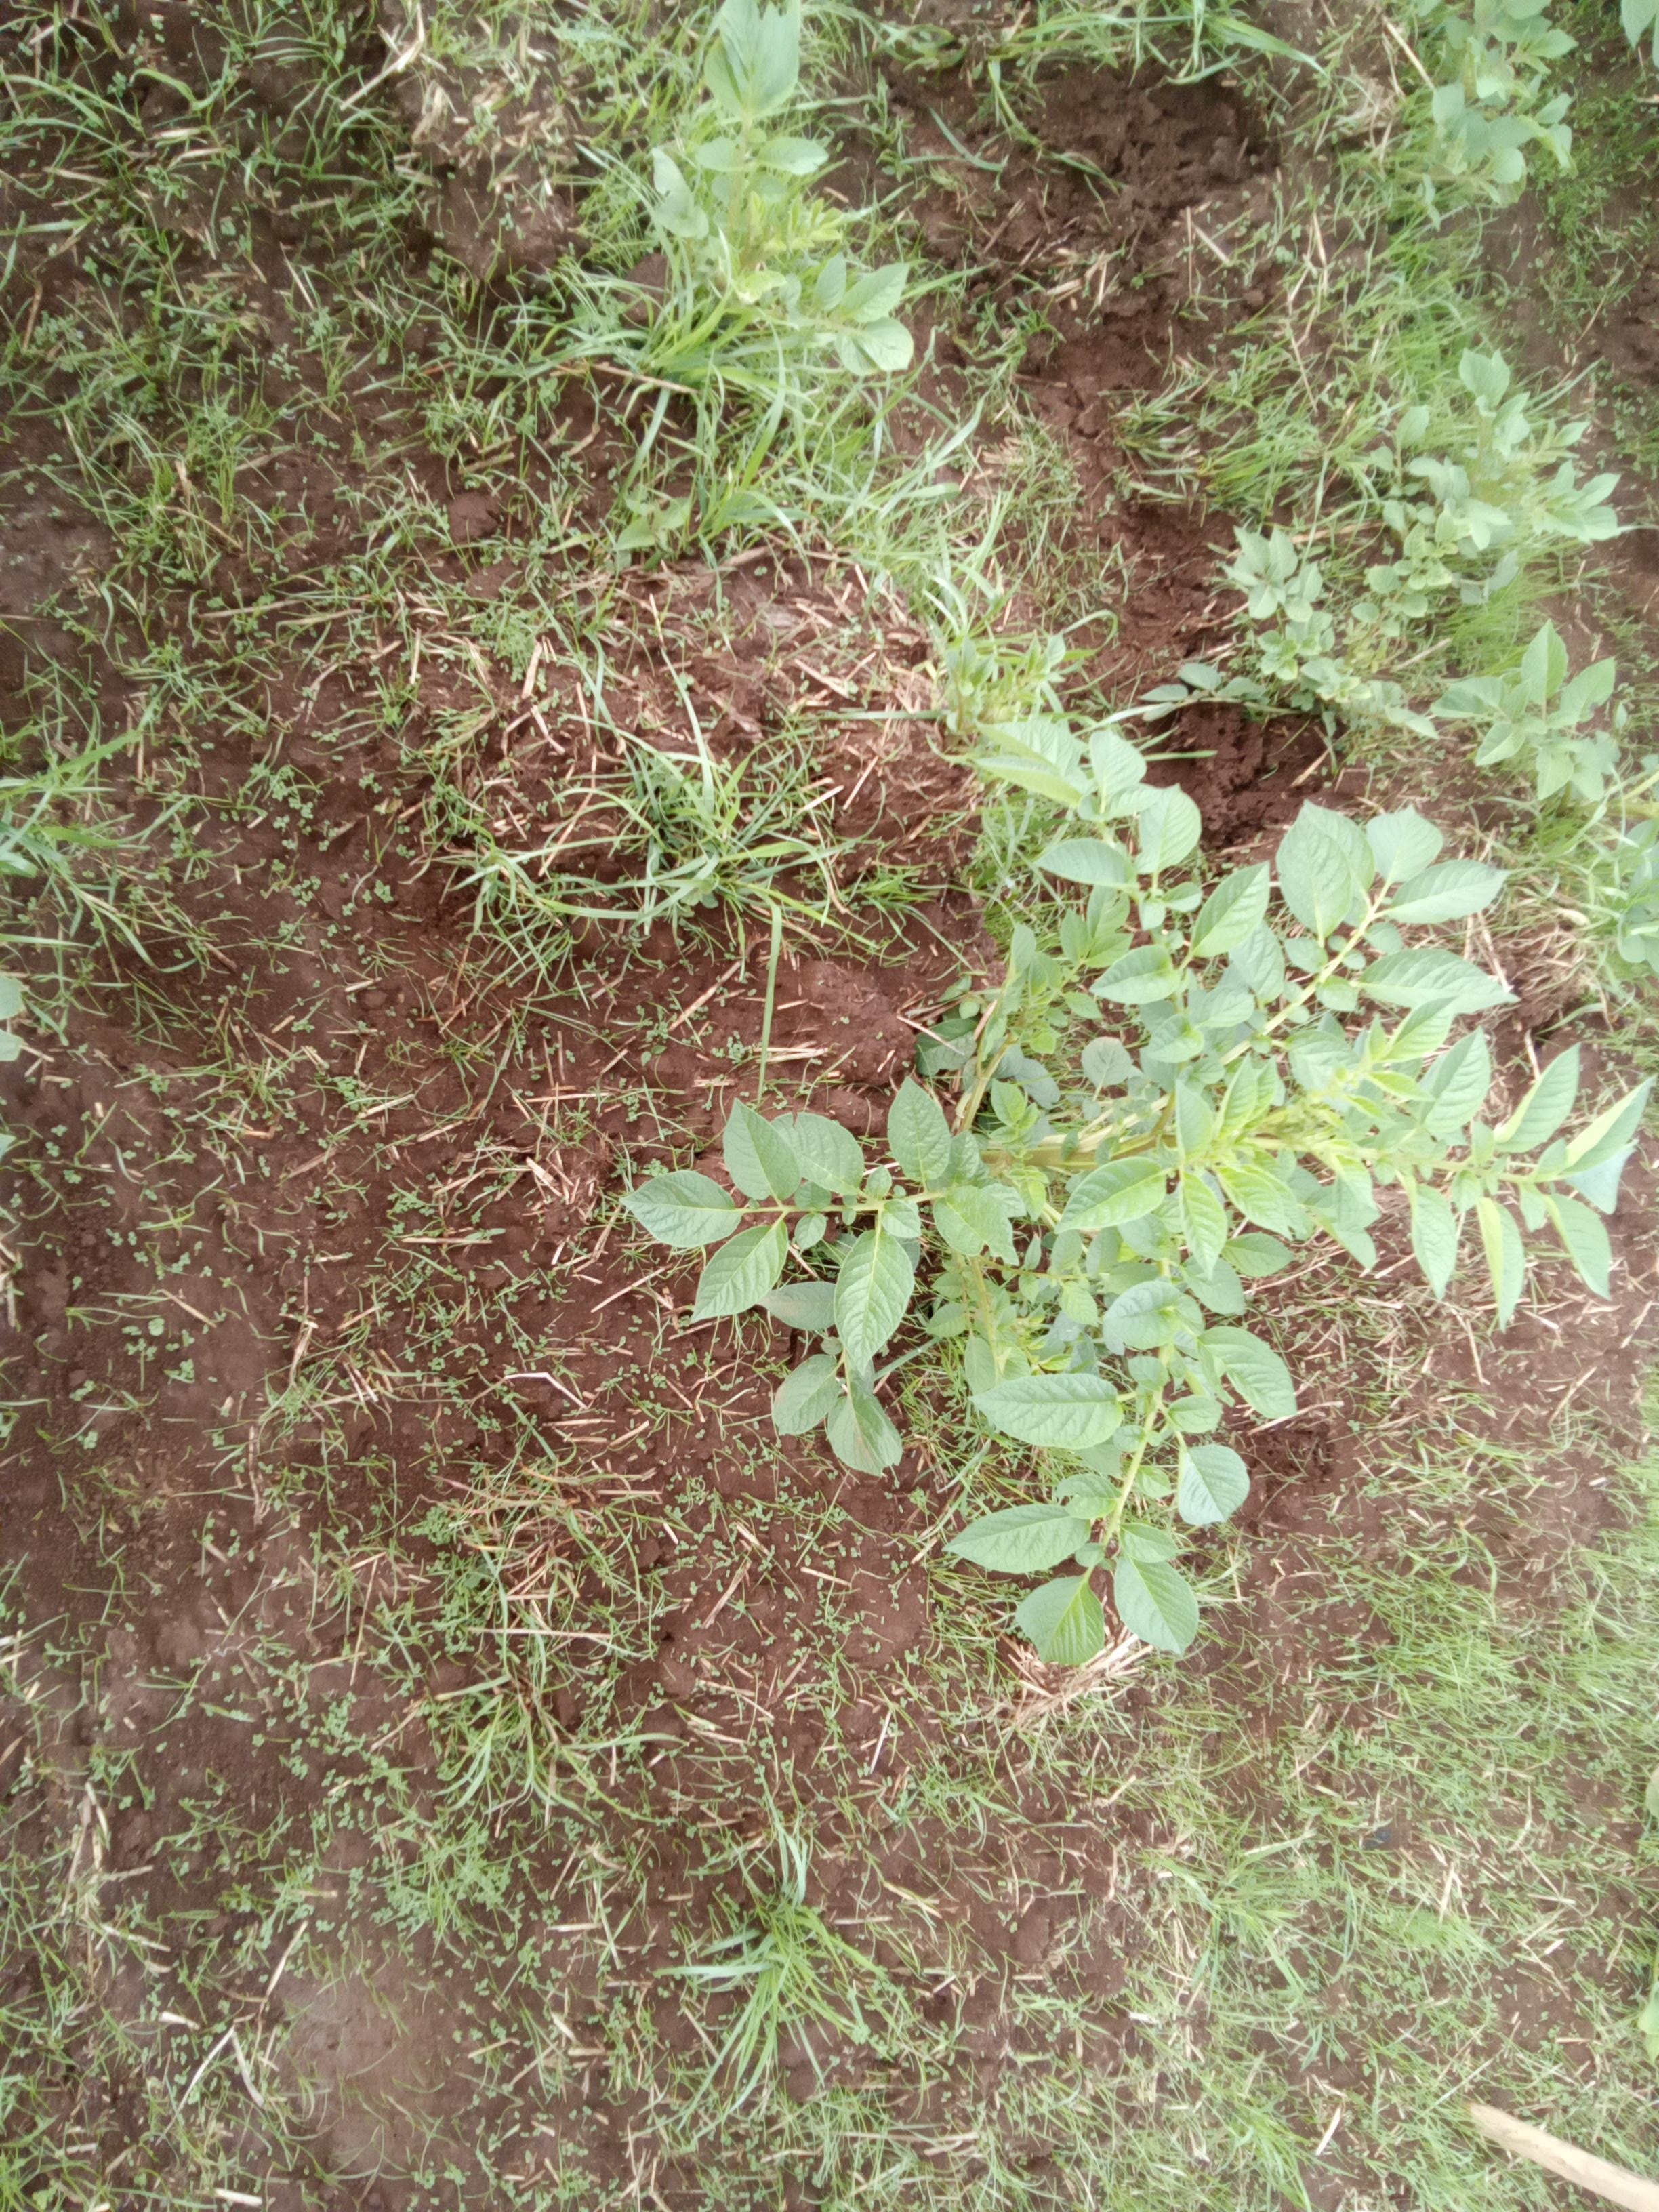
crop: potato
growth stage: vegetative
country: Kenya
